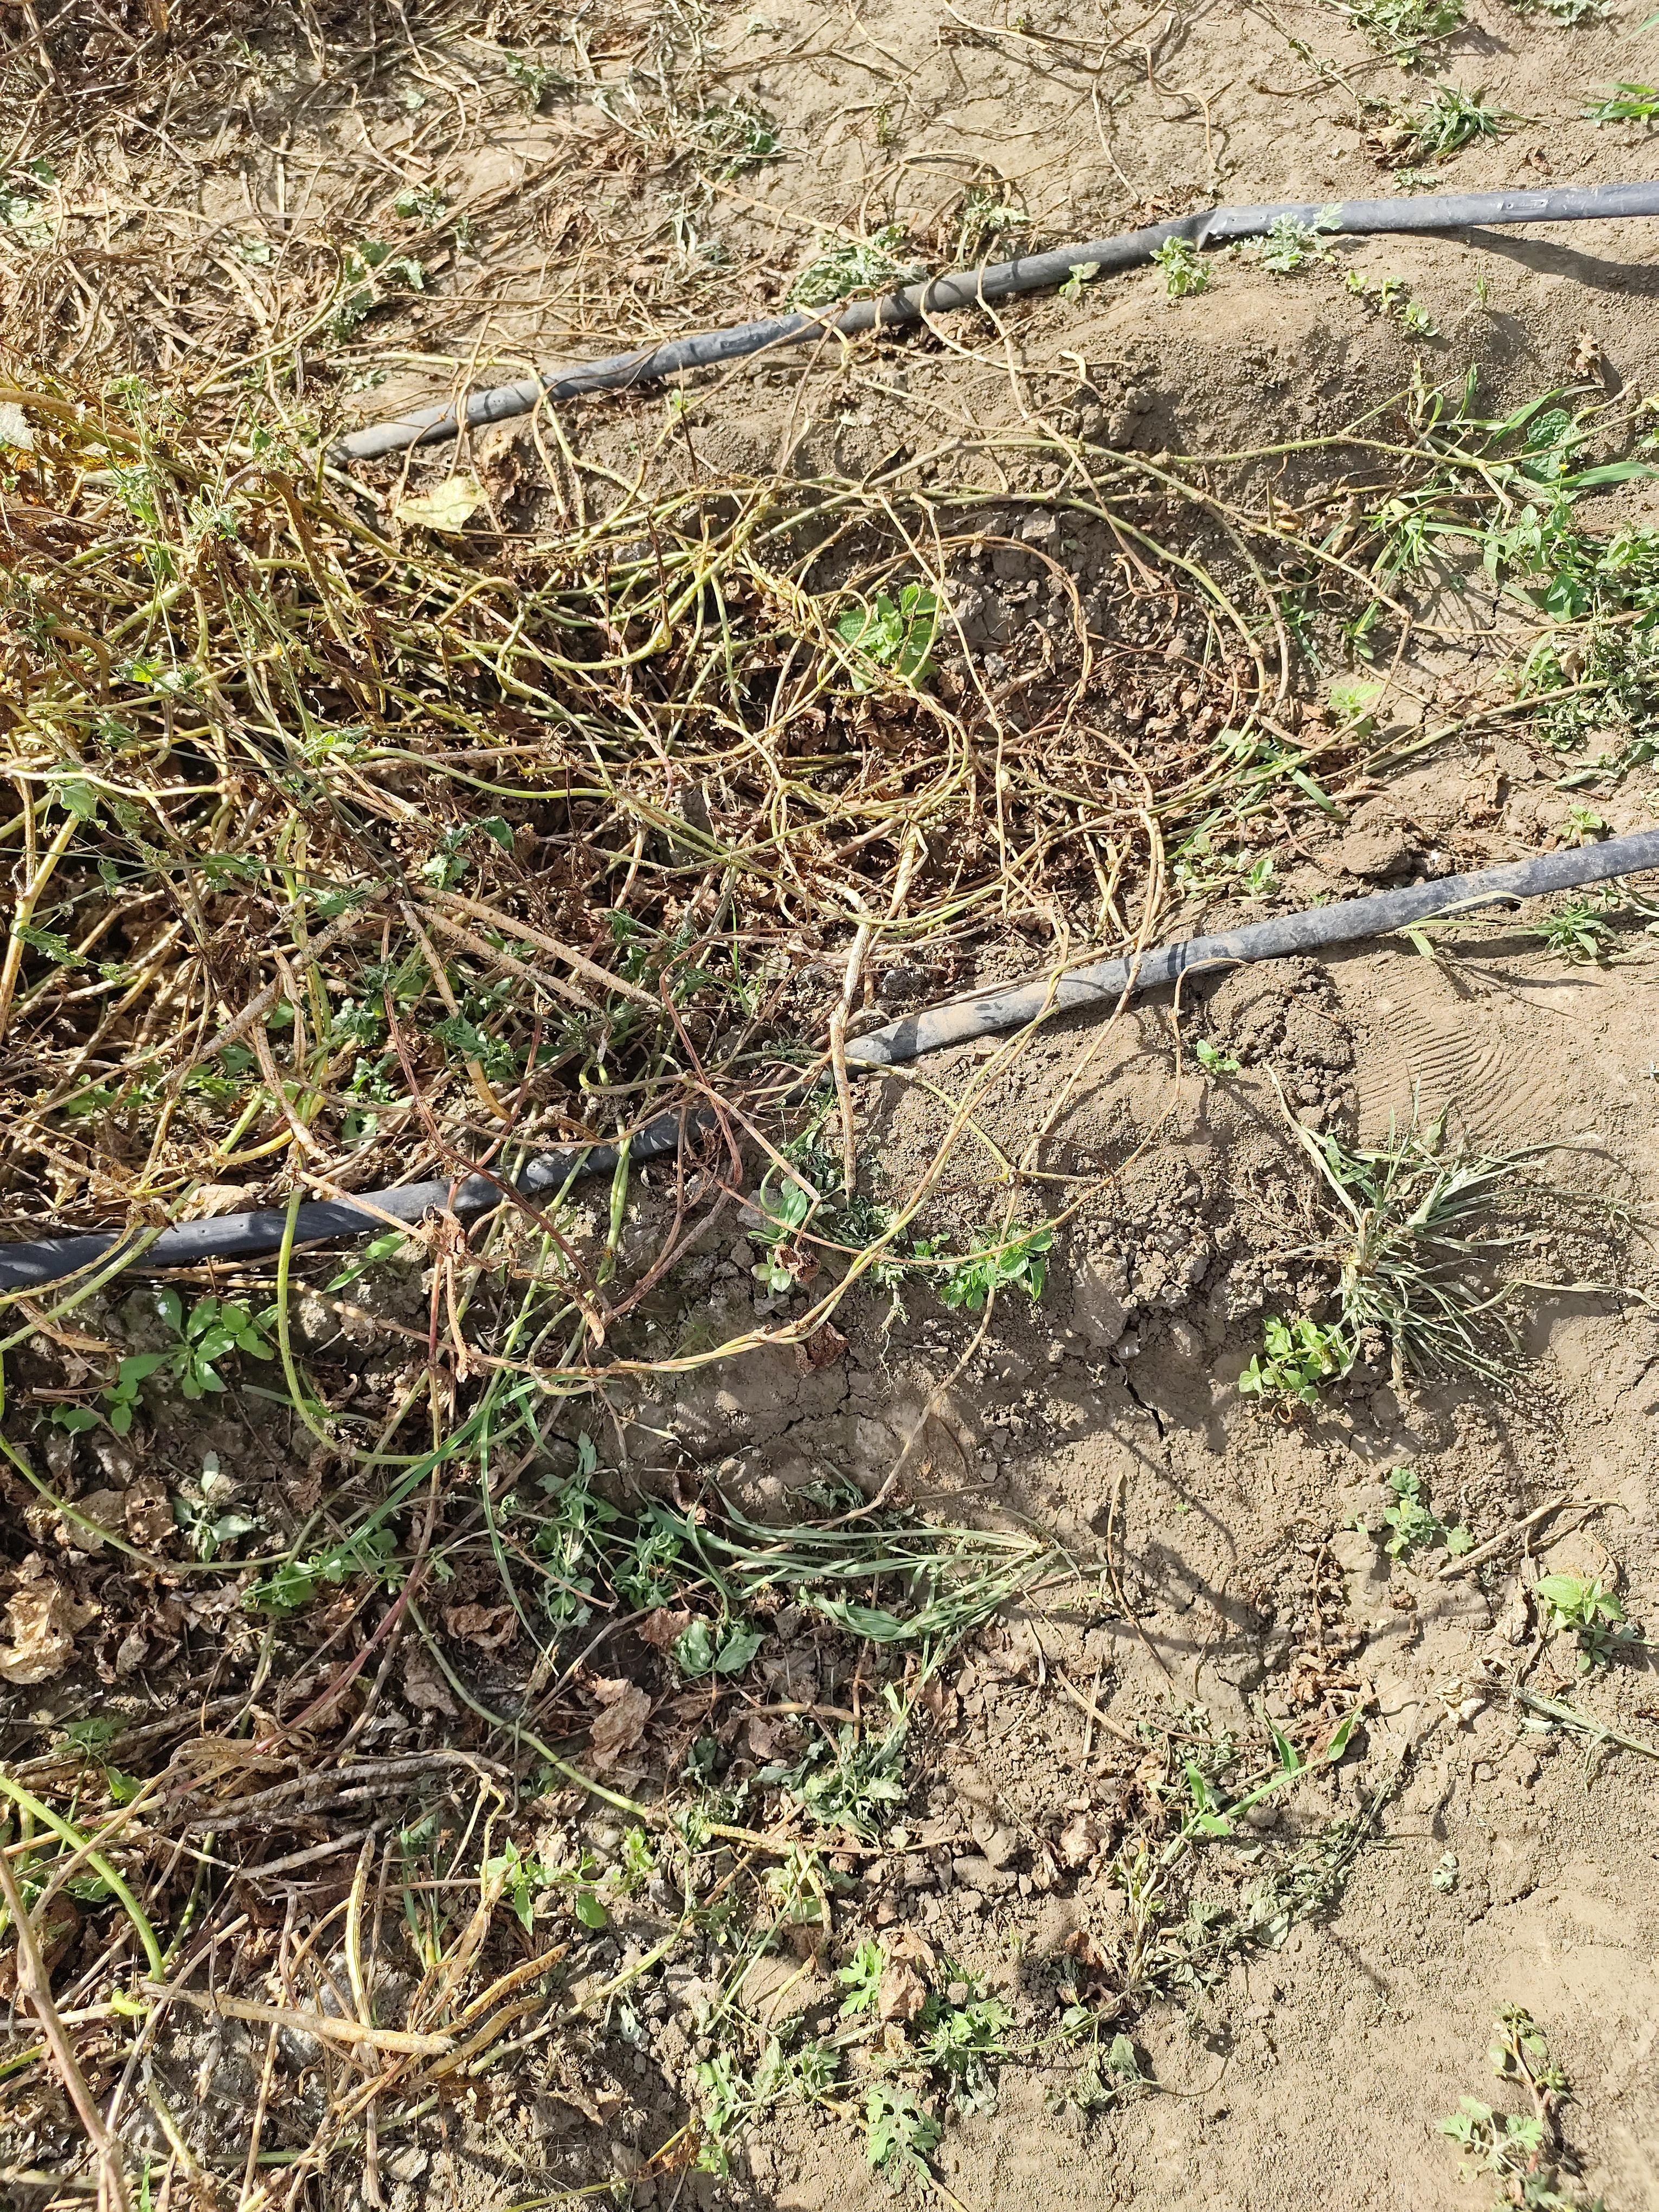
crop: cowpea
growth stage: harvest maturity
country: Tanzania
